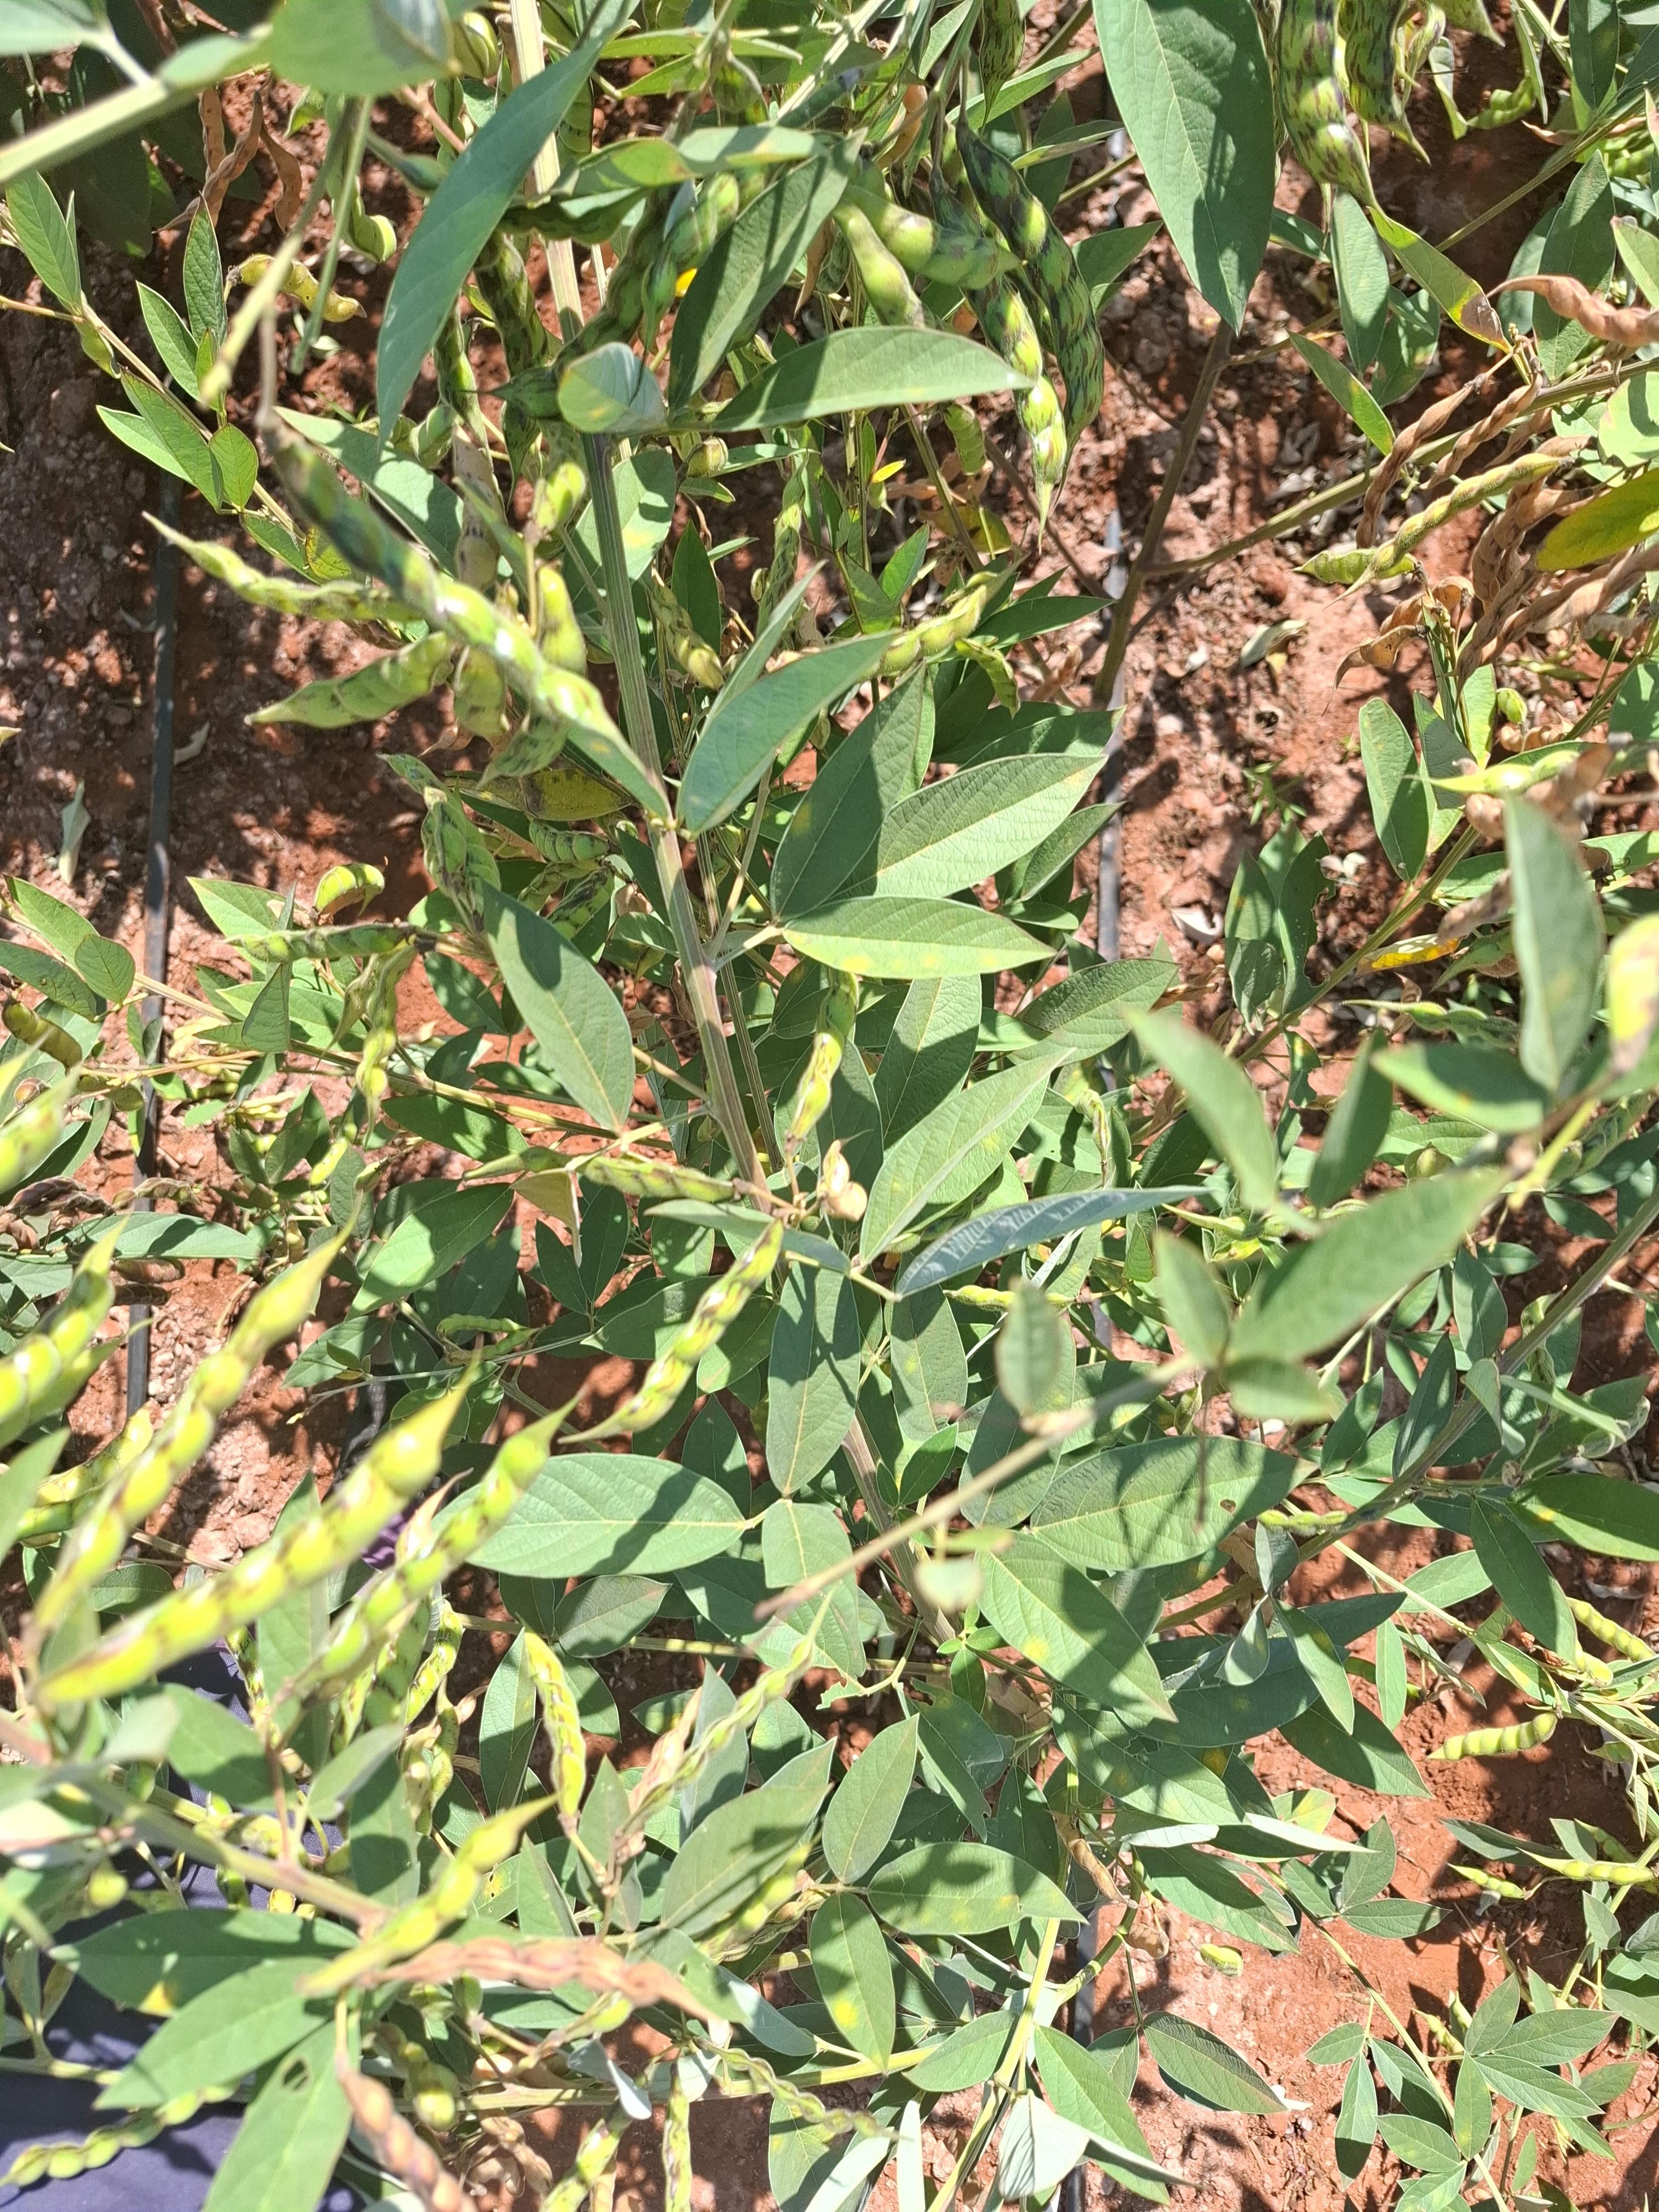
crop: pigeonpea
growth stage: development pod
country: Kenya
